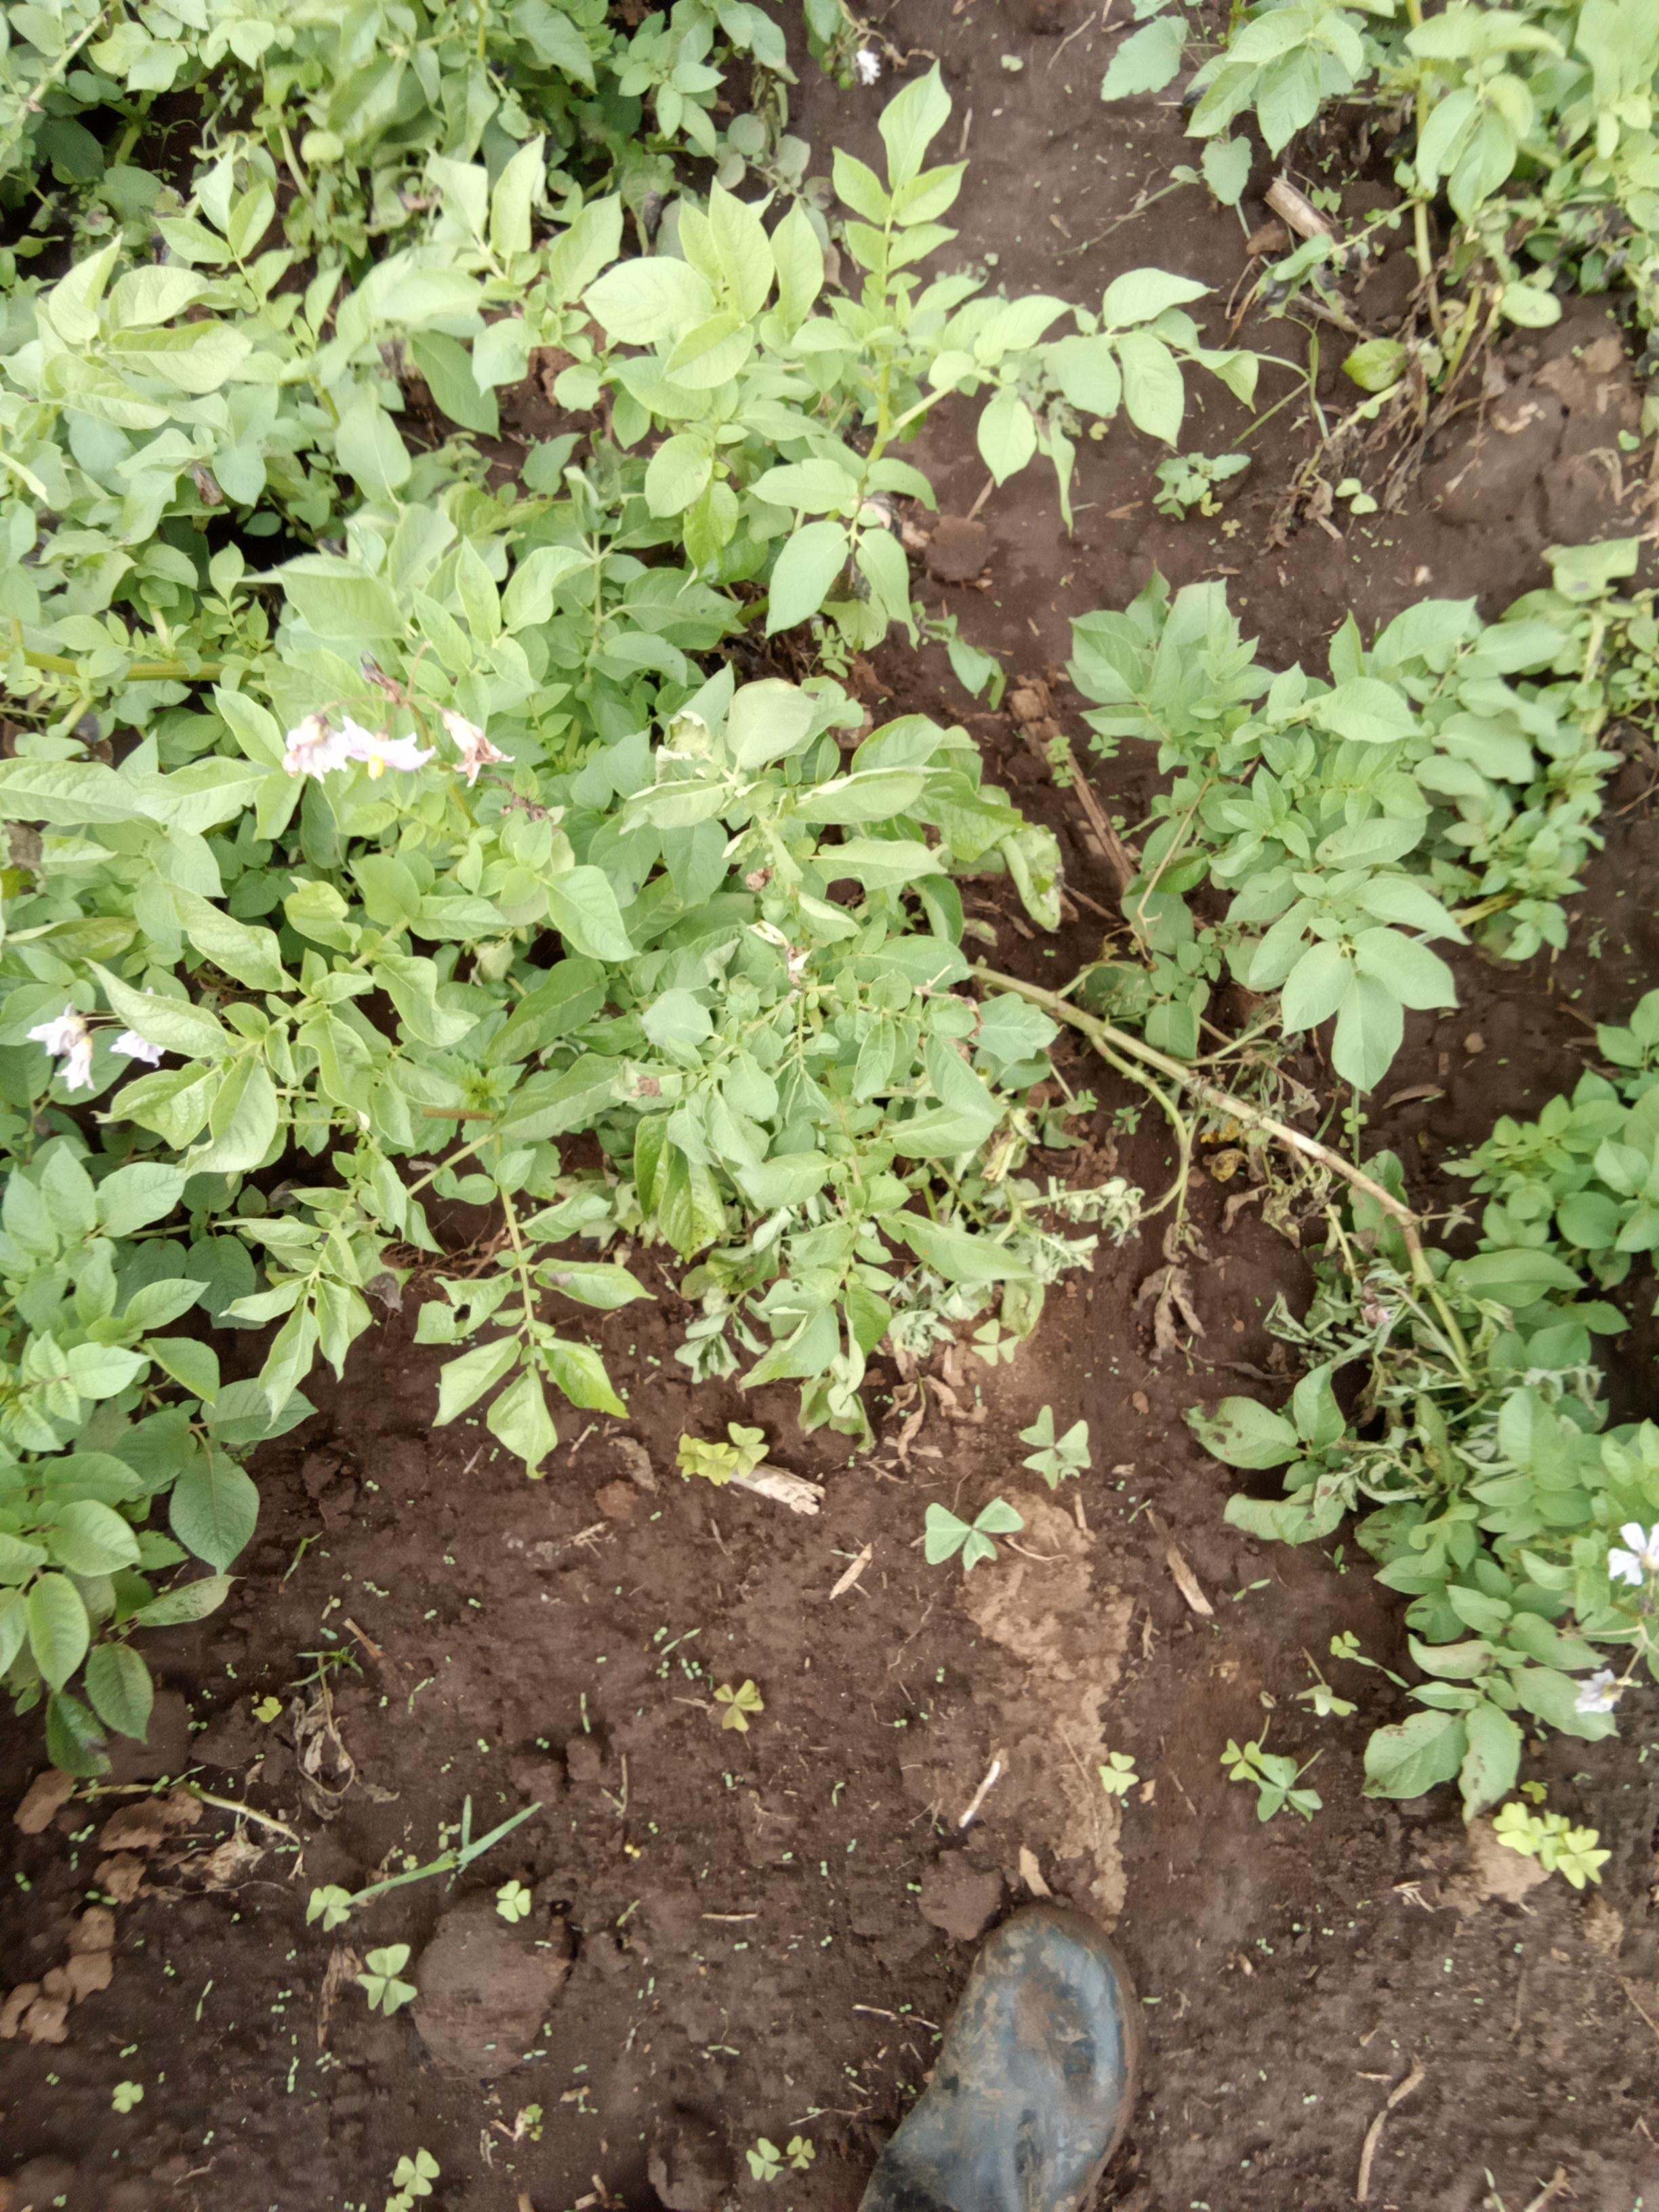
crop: potato
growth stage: flowering
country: Kenya
